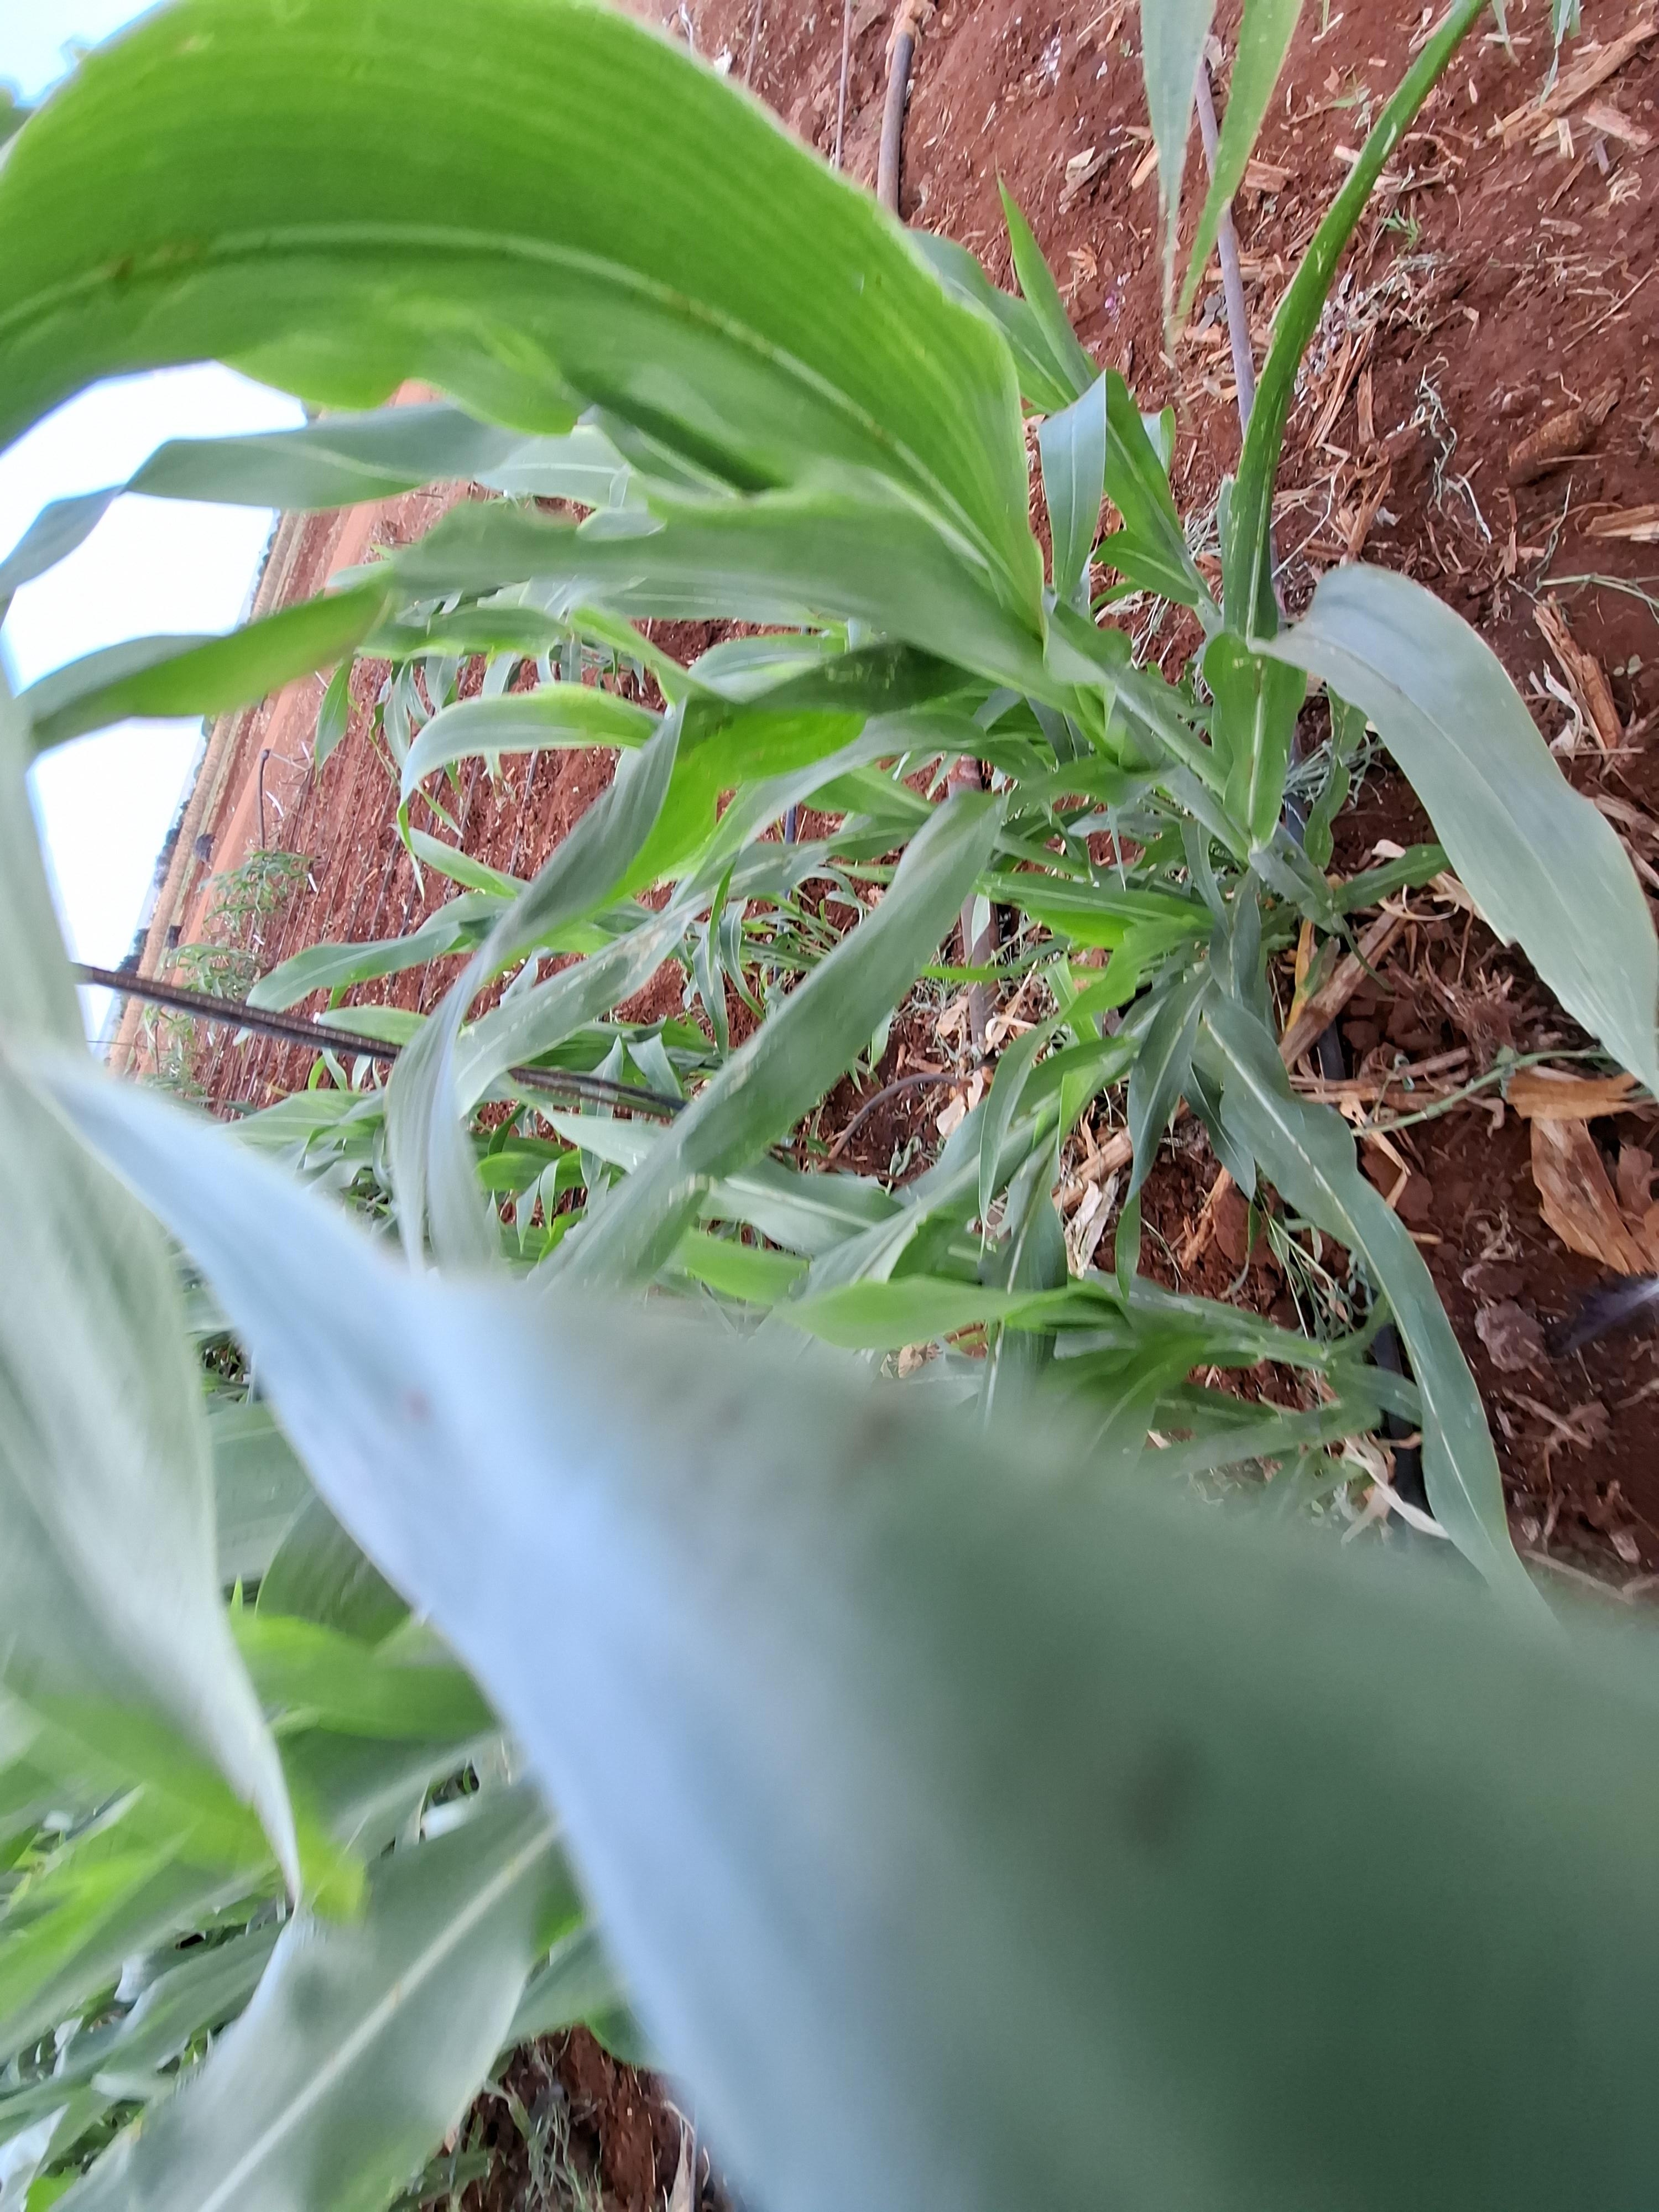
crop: sorghum
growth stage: vegetative
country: Kenya
